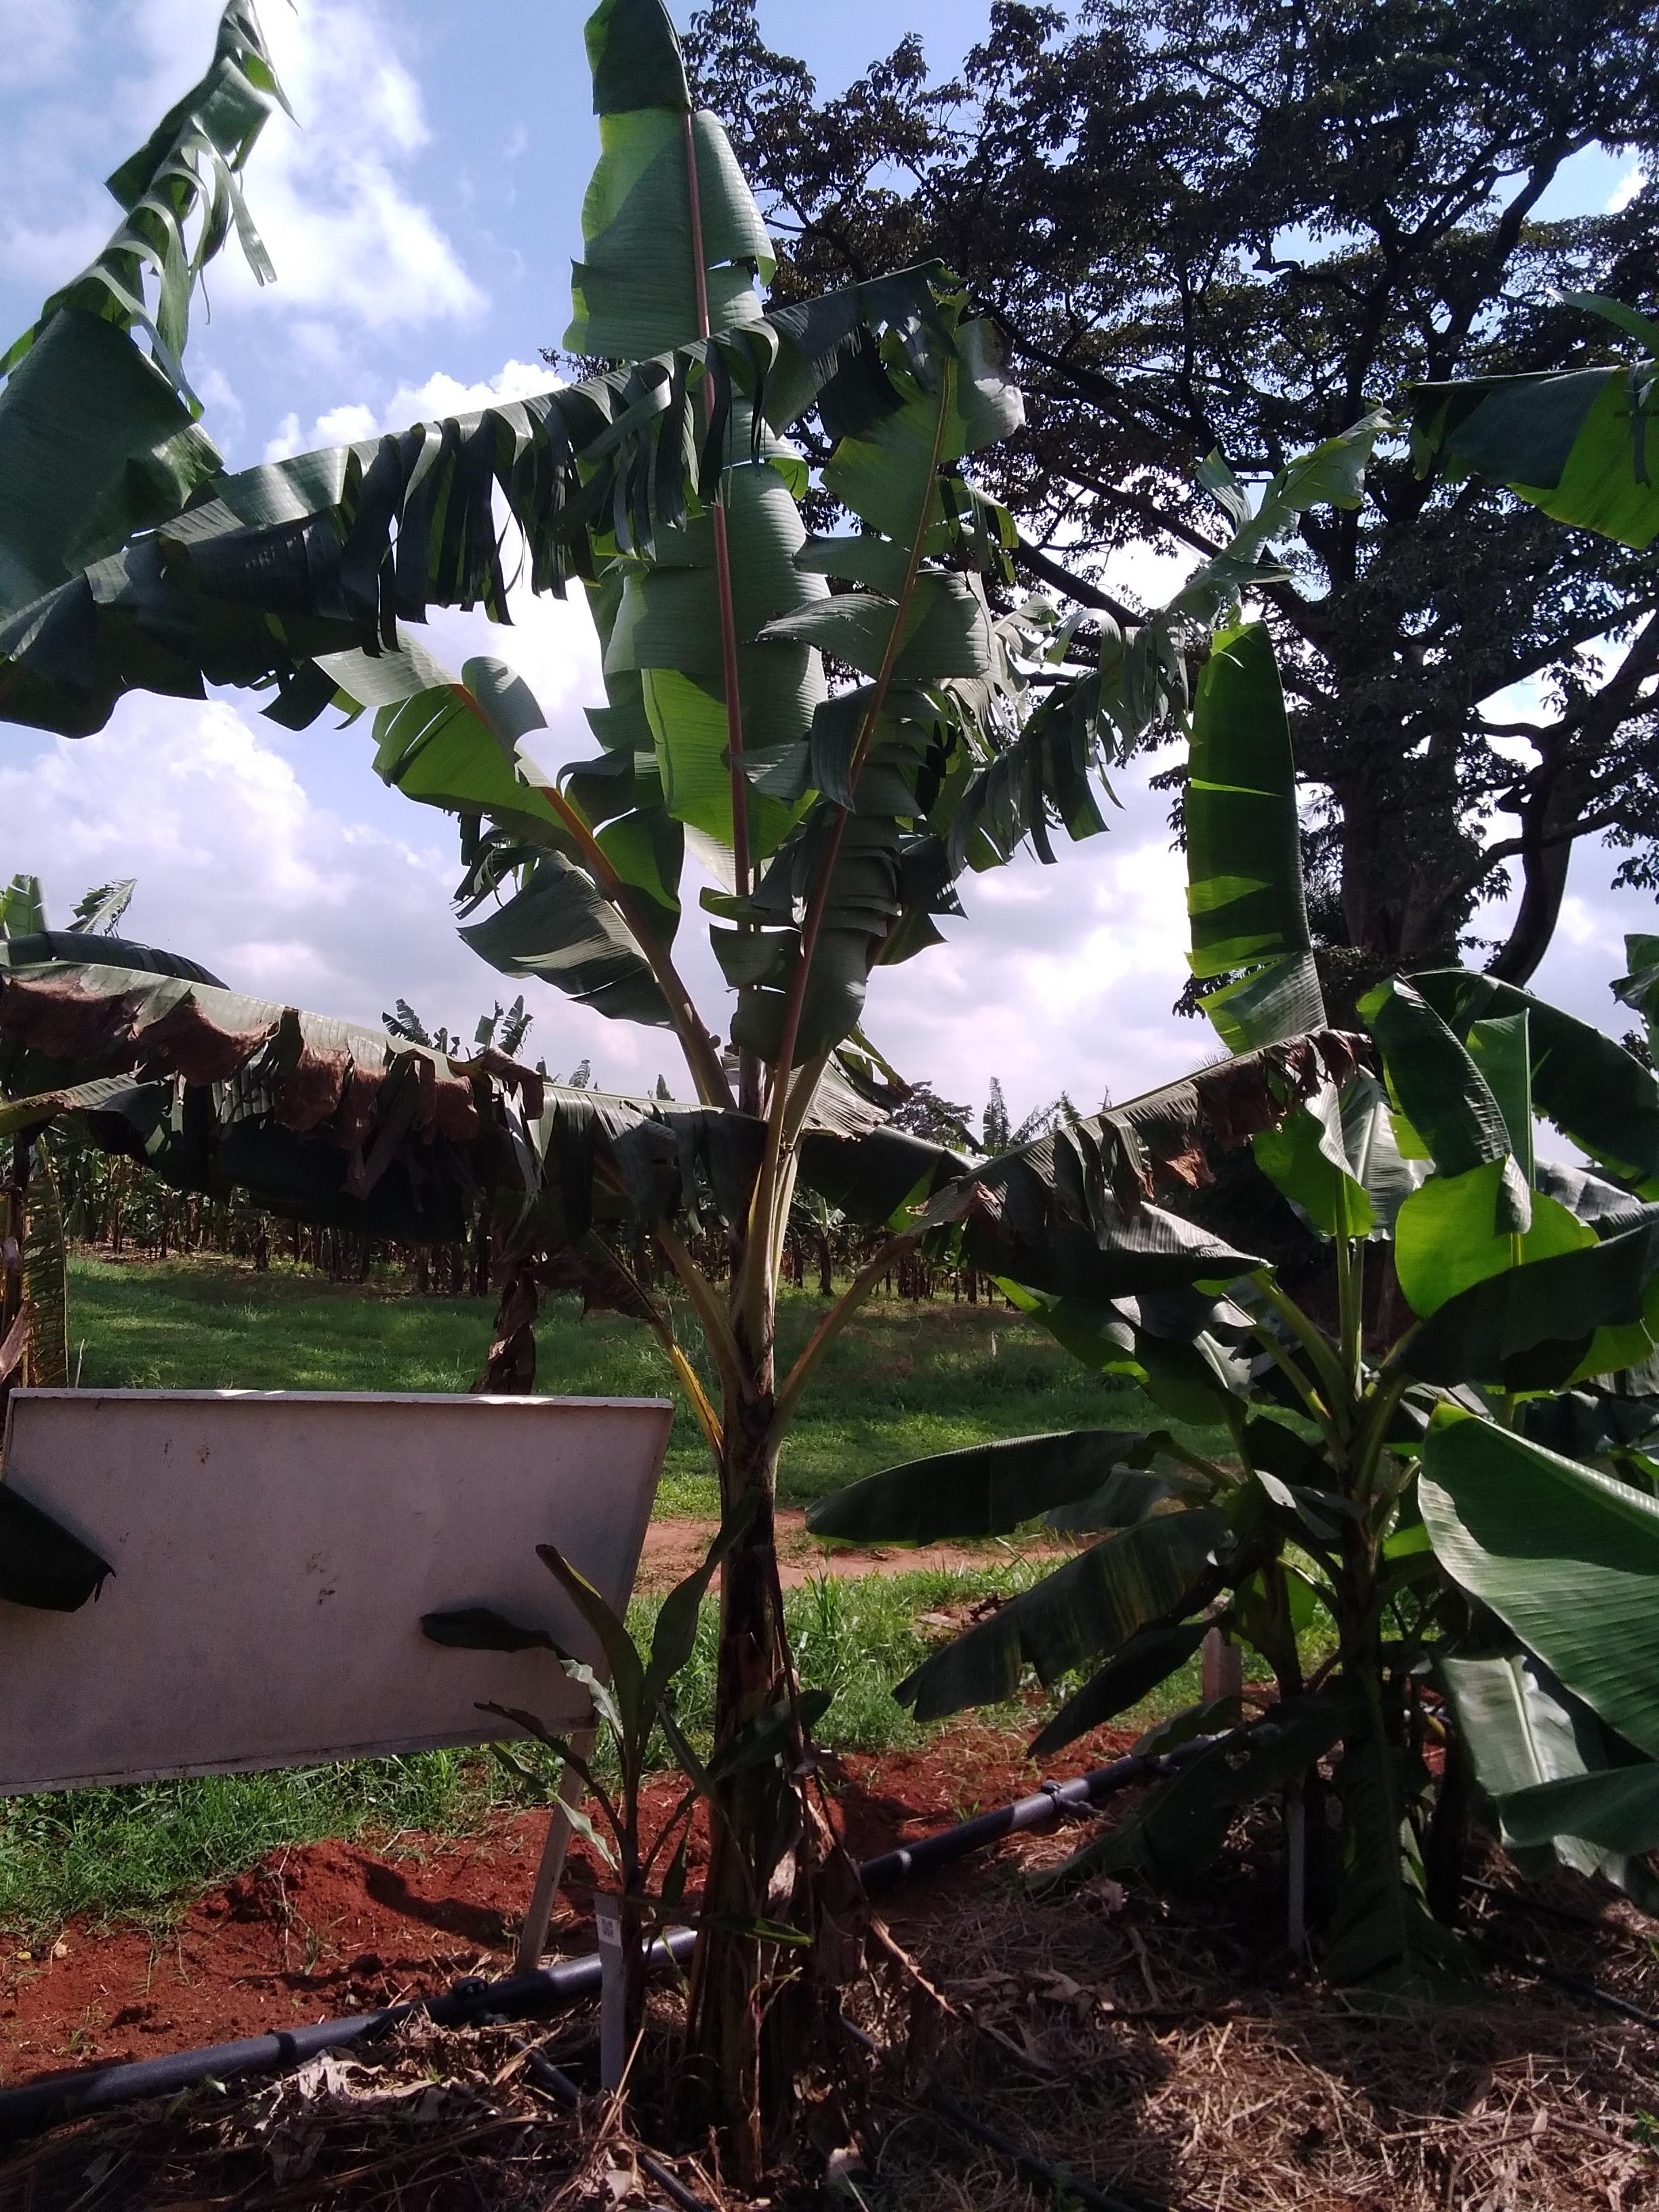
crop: banana
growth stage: vegetative
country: Tanzania
